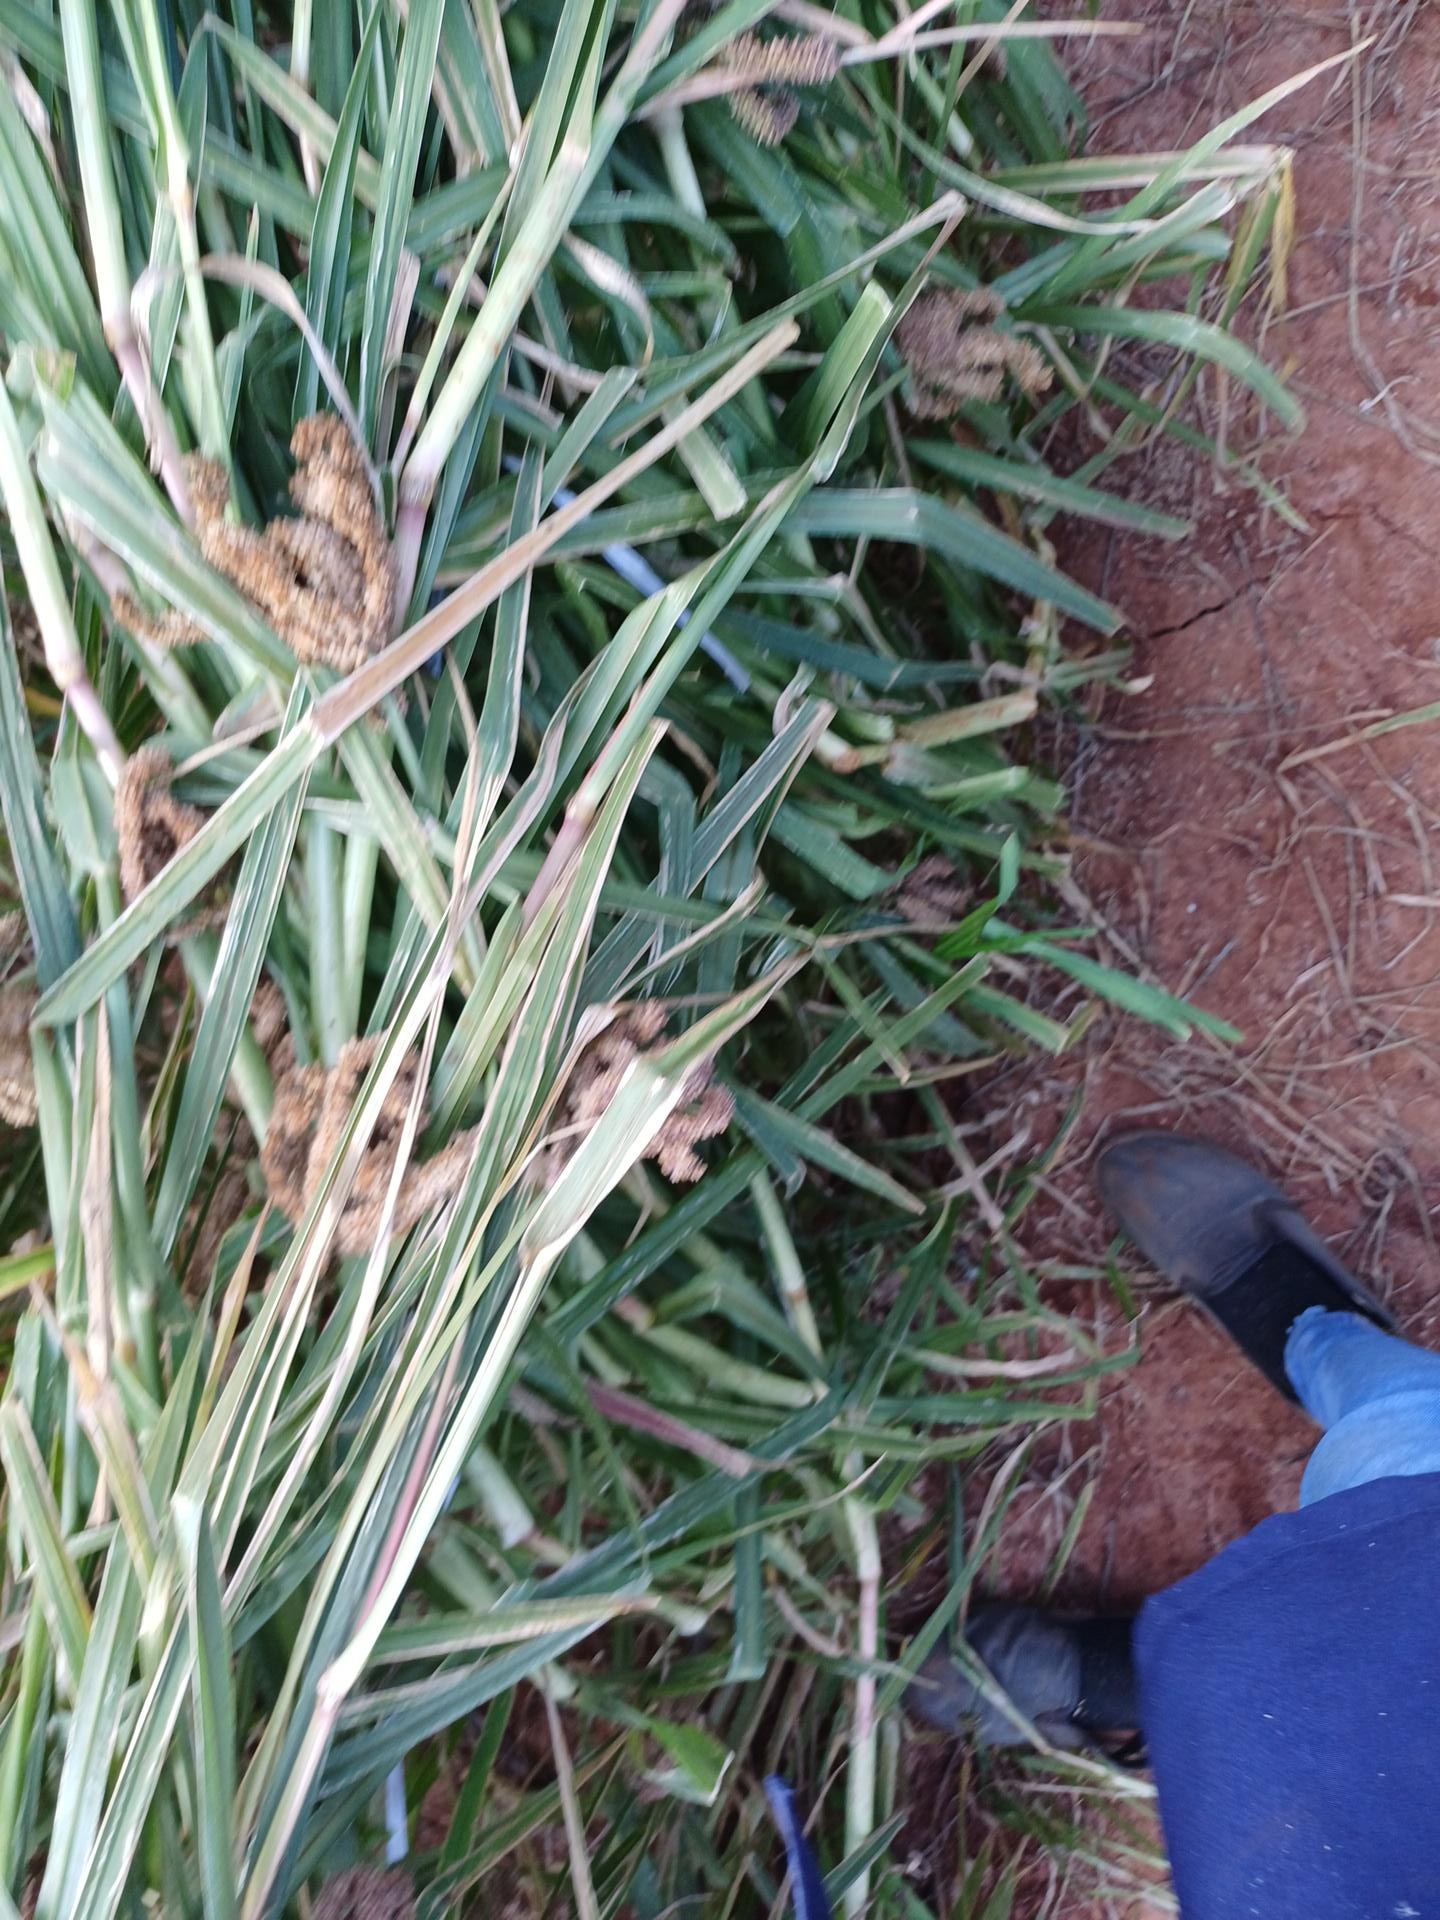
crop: finger millet
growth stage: maturity
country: Kenya
